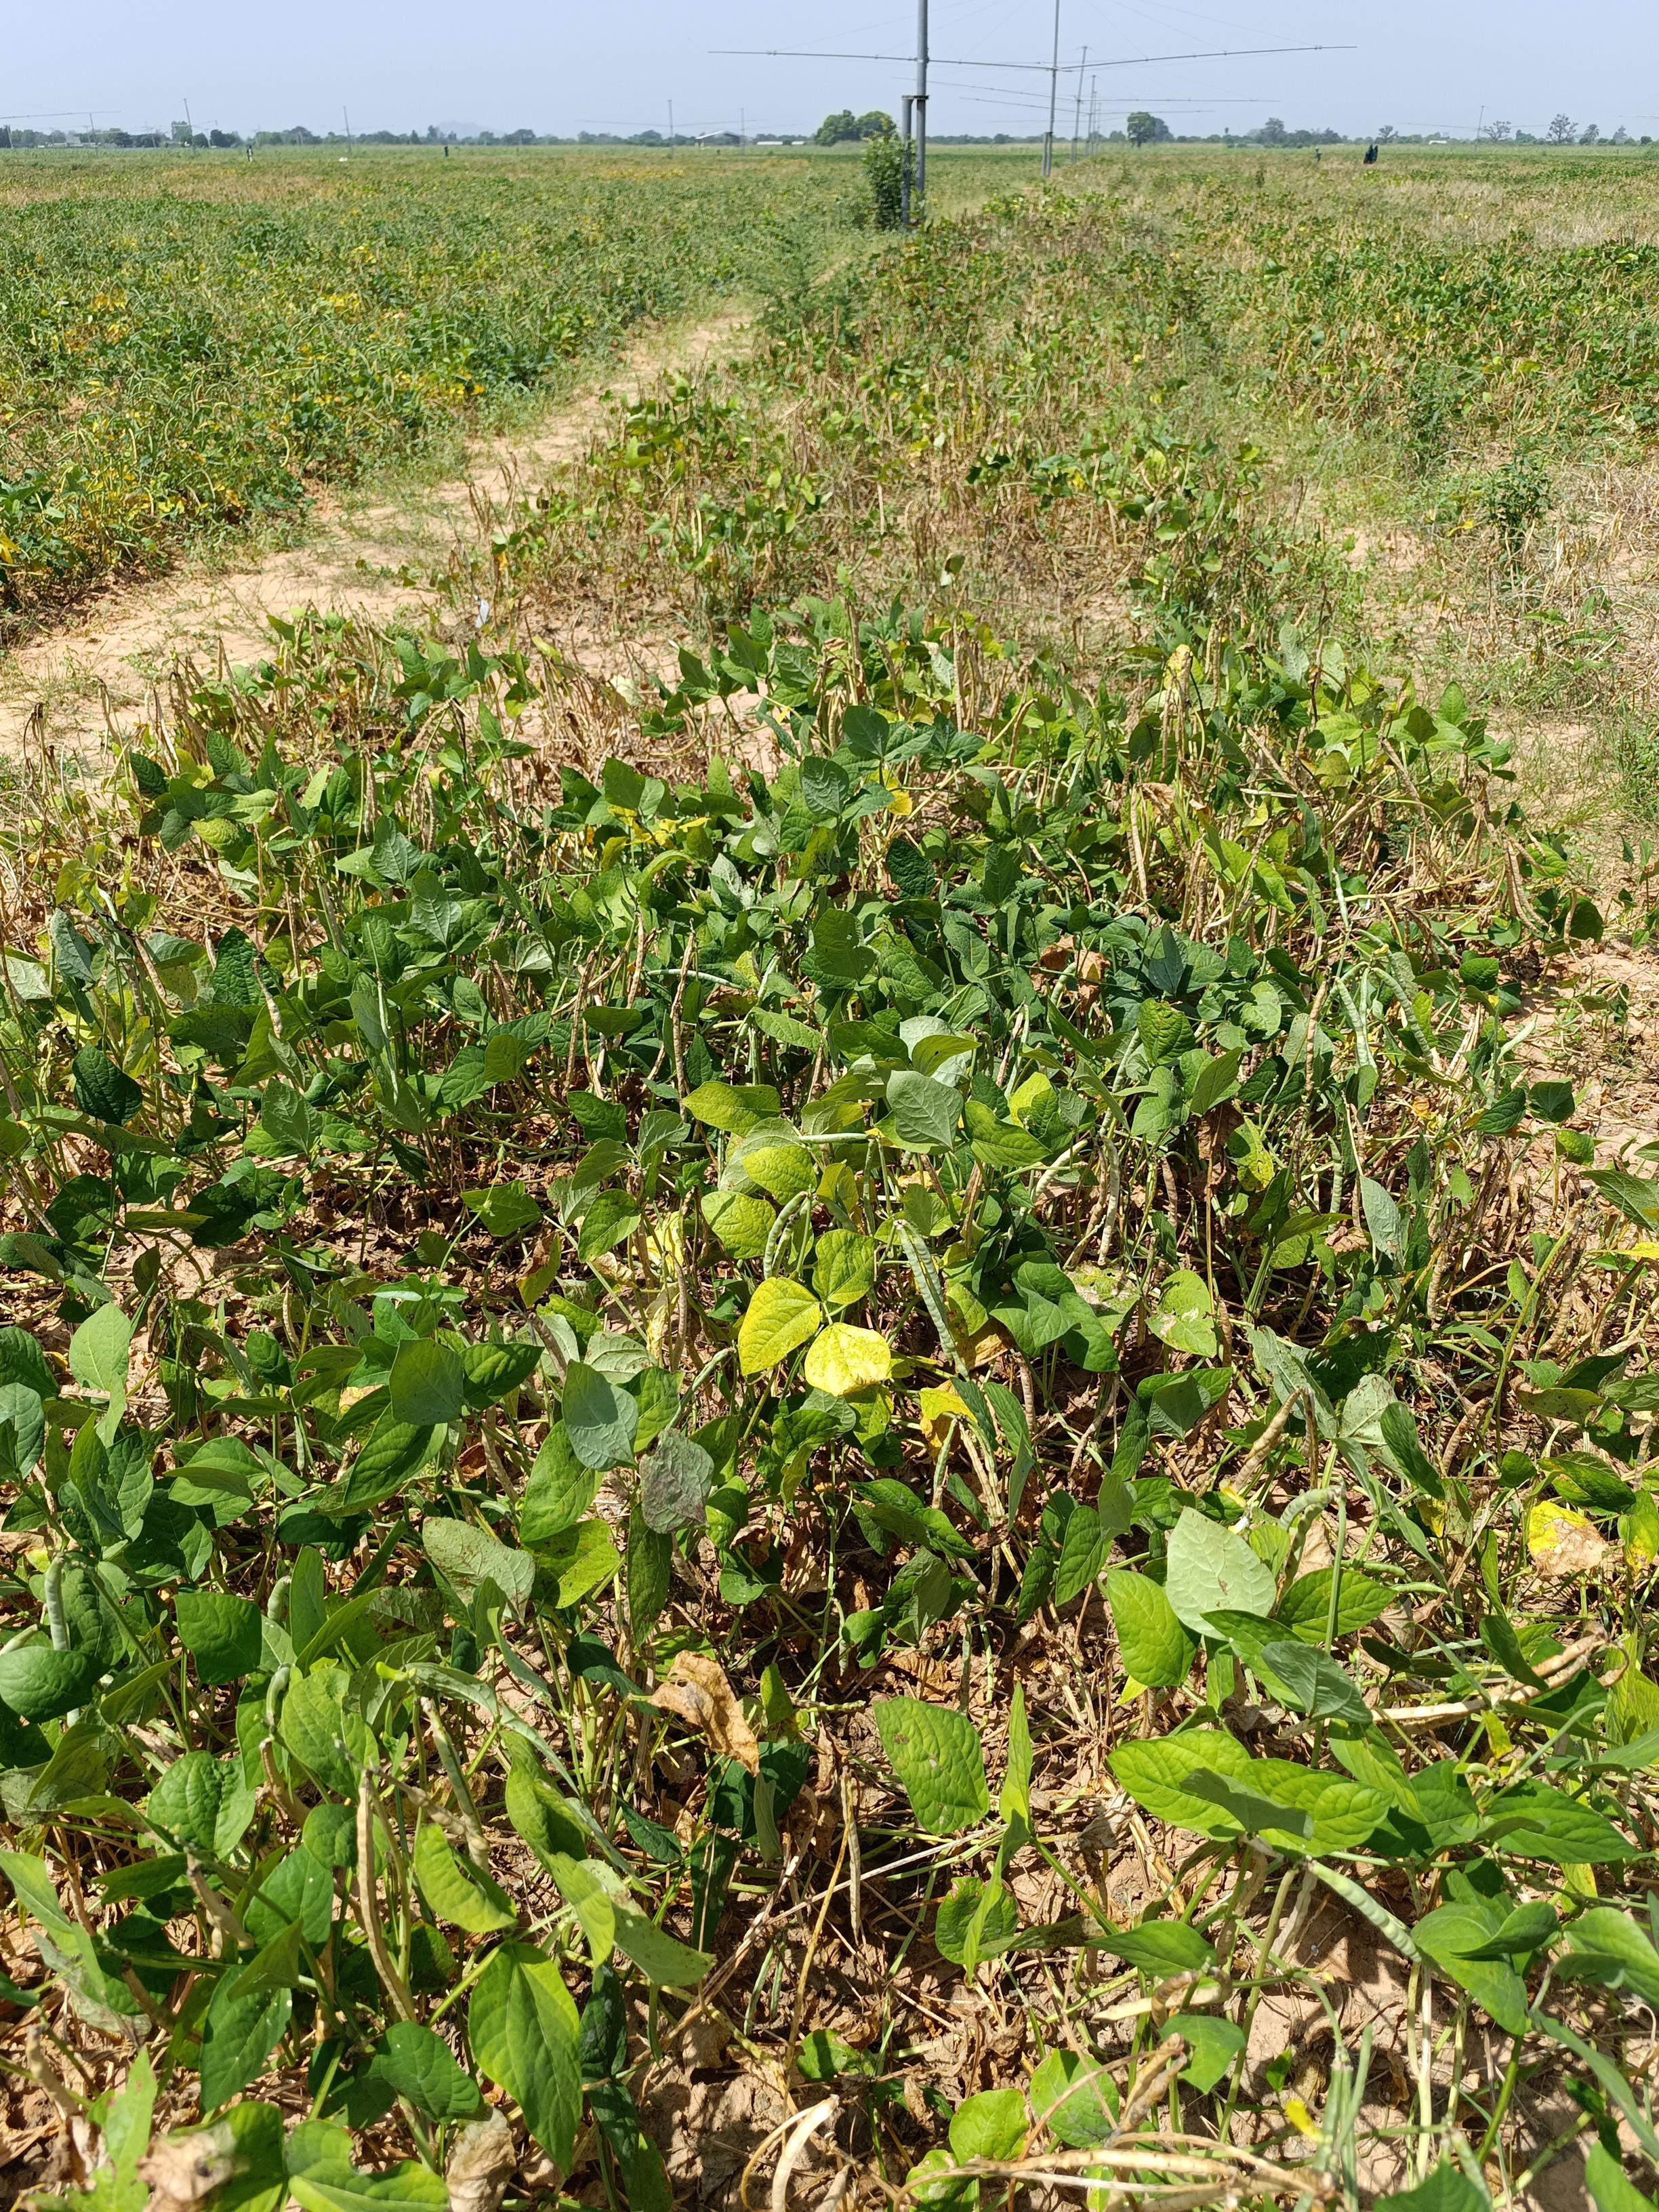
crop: cowpea
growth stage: maturity
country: Nigeria
